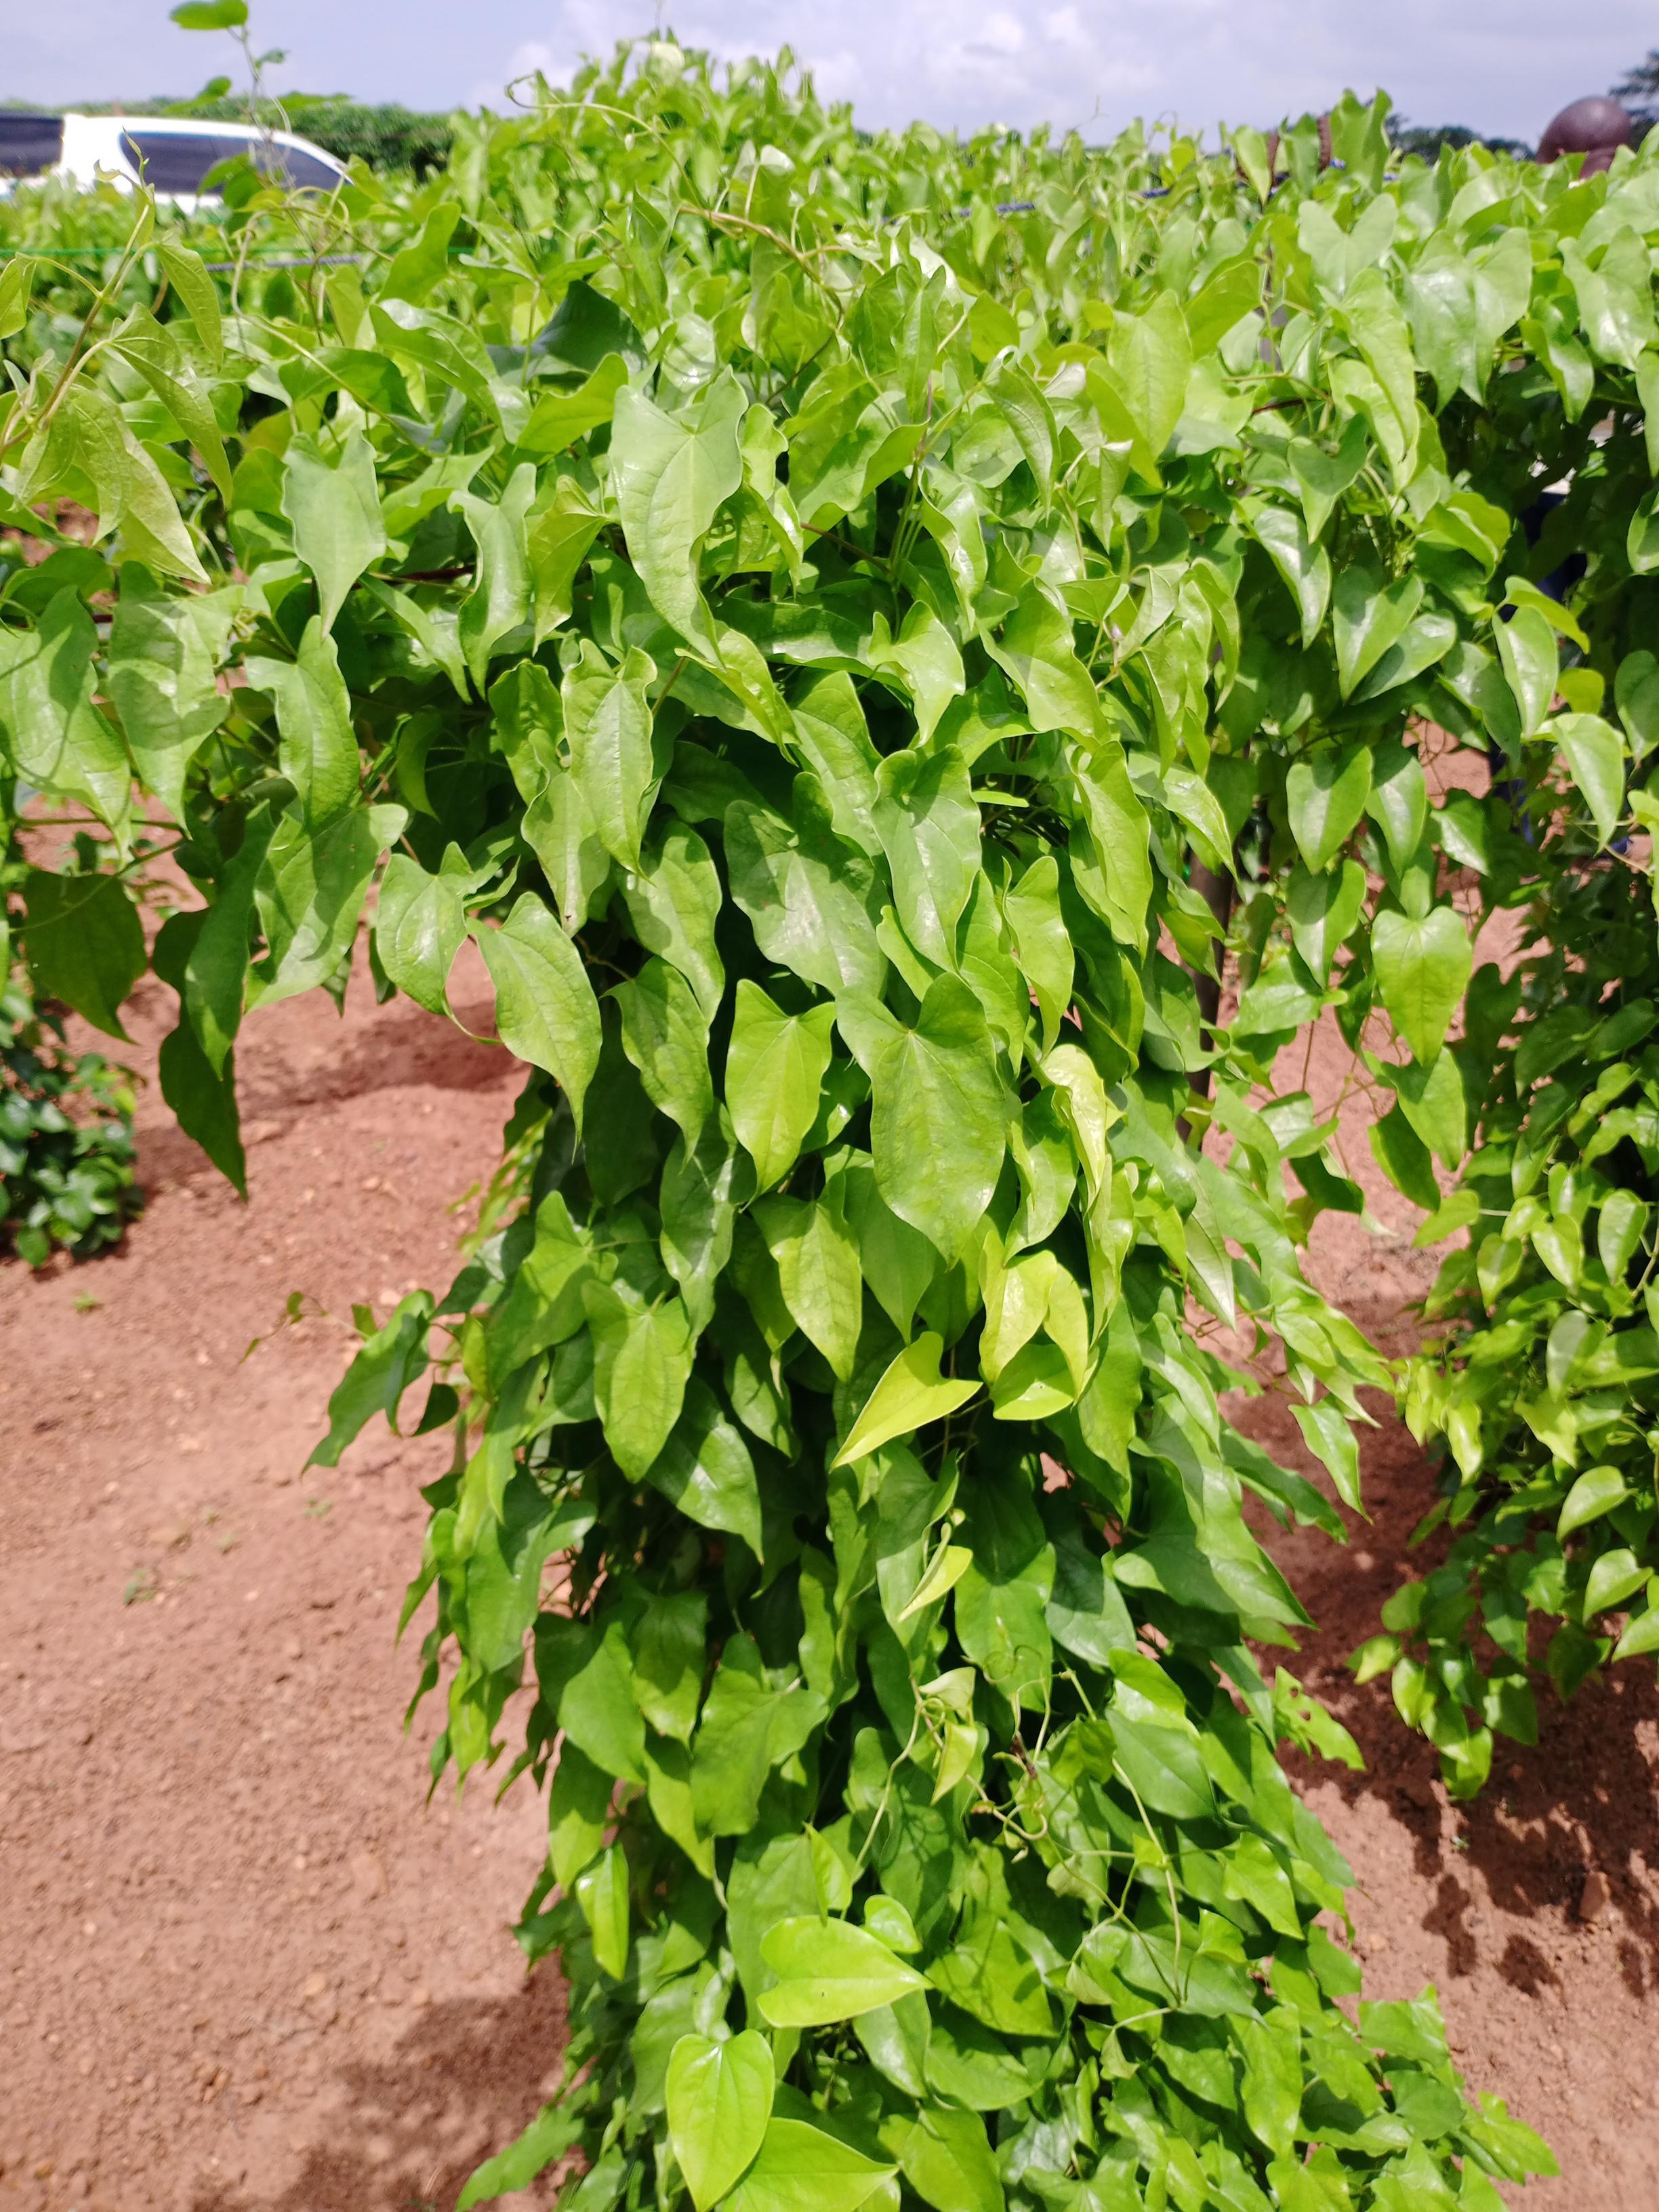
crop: yam
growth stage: vegetative
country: Nigeria
